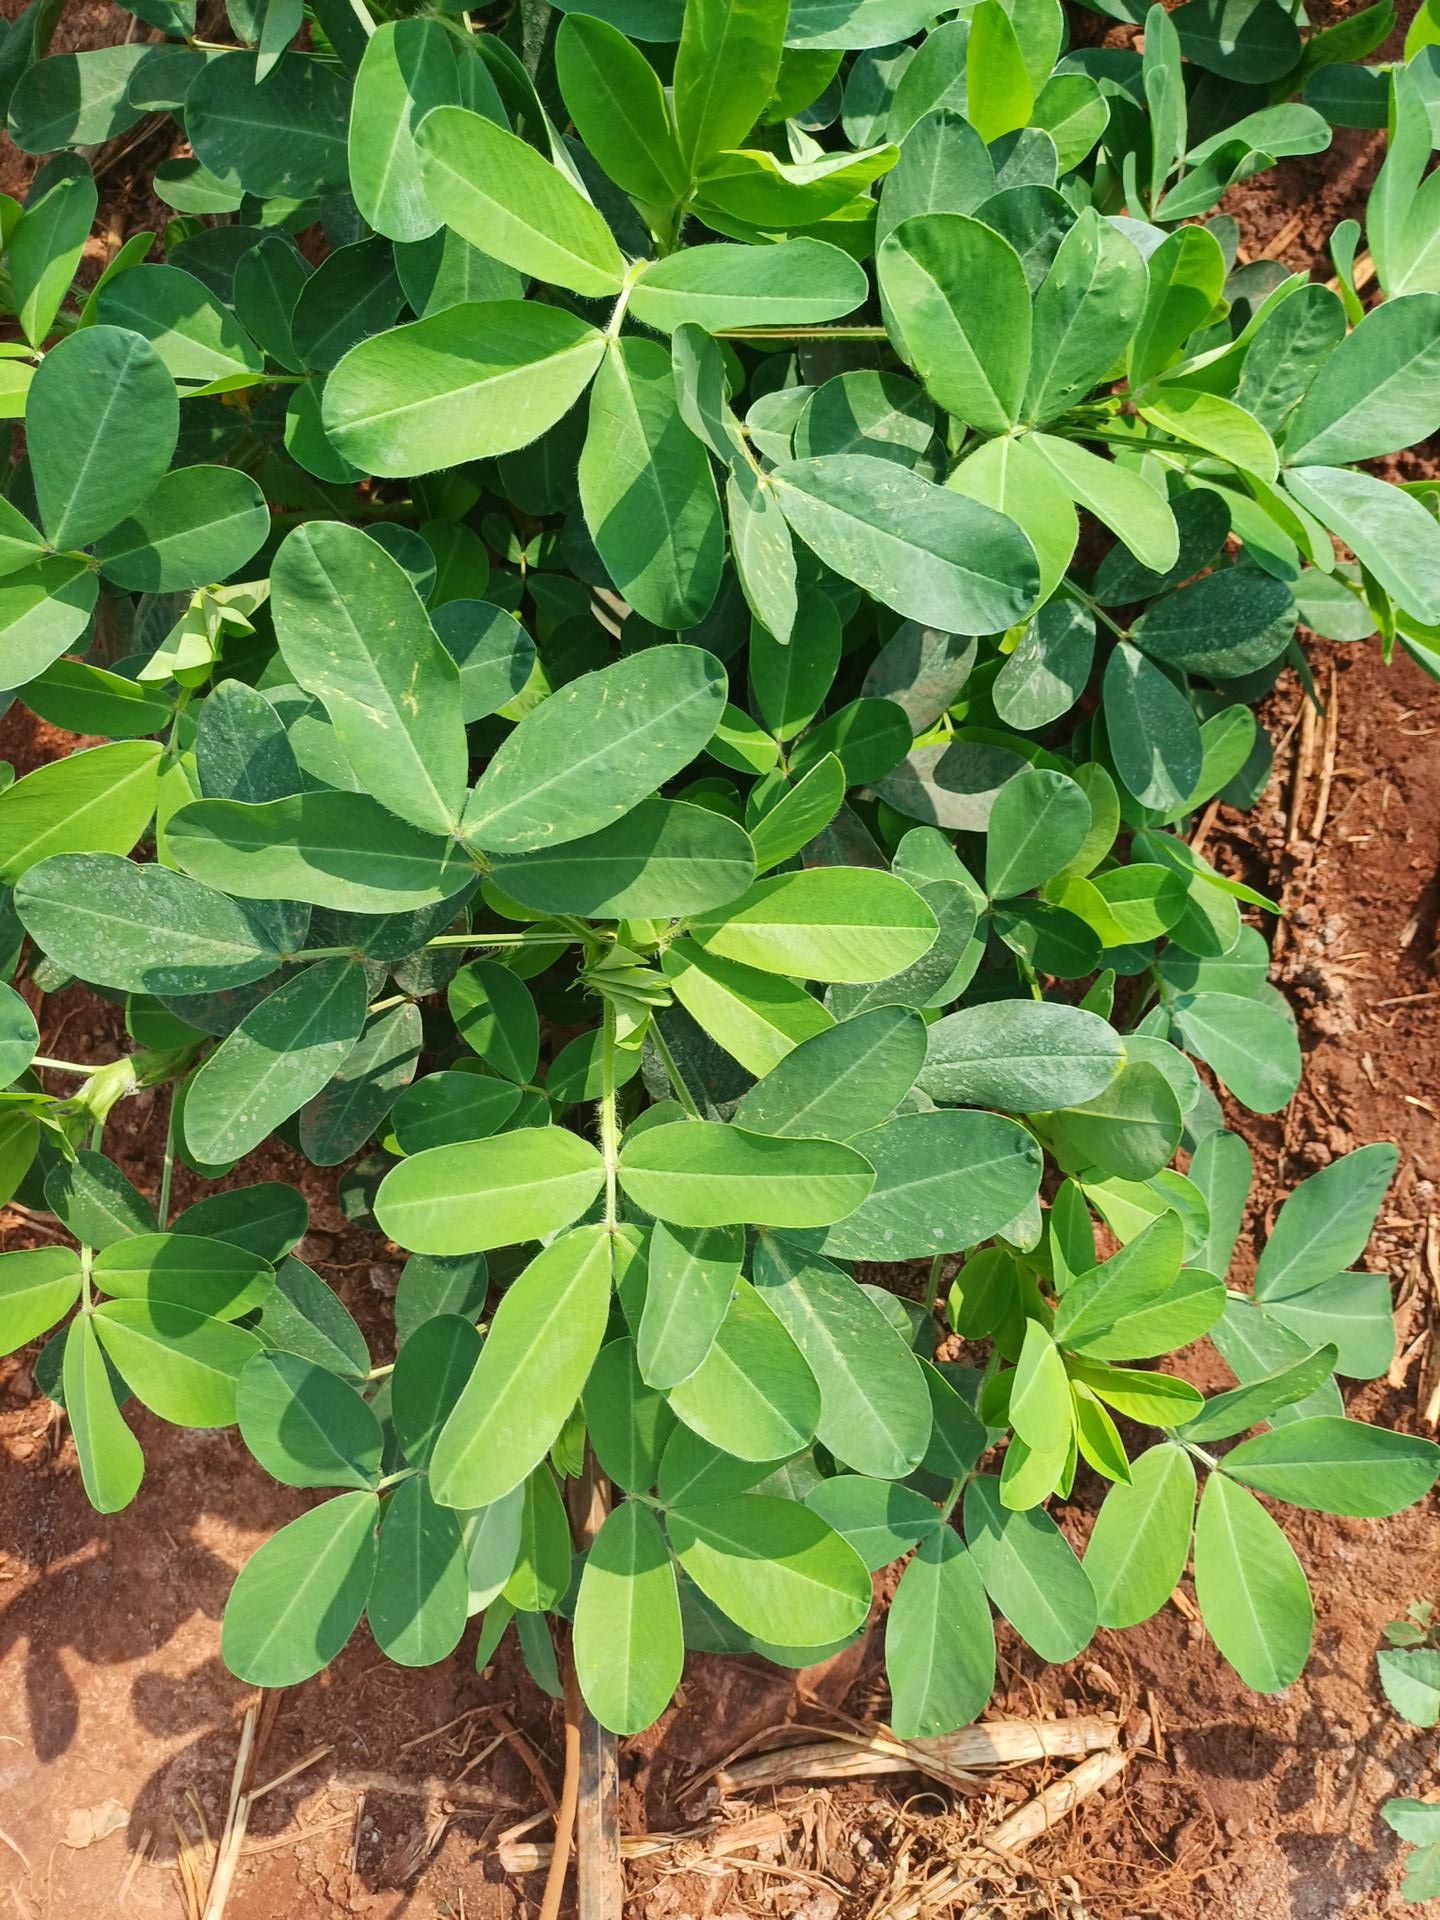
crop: groundnut
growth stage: vegetative
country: Kenya
